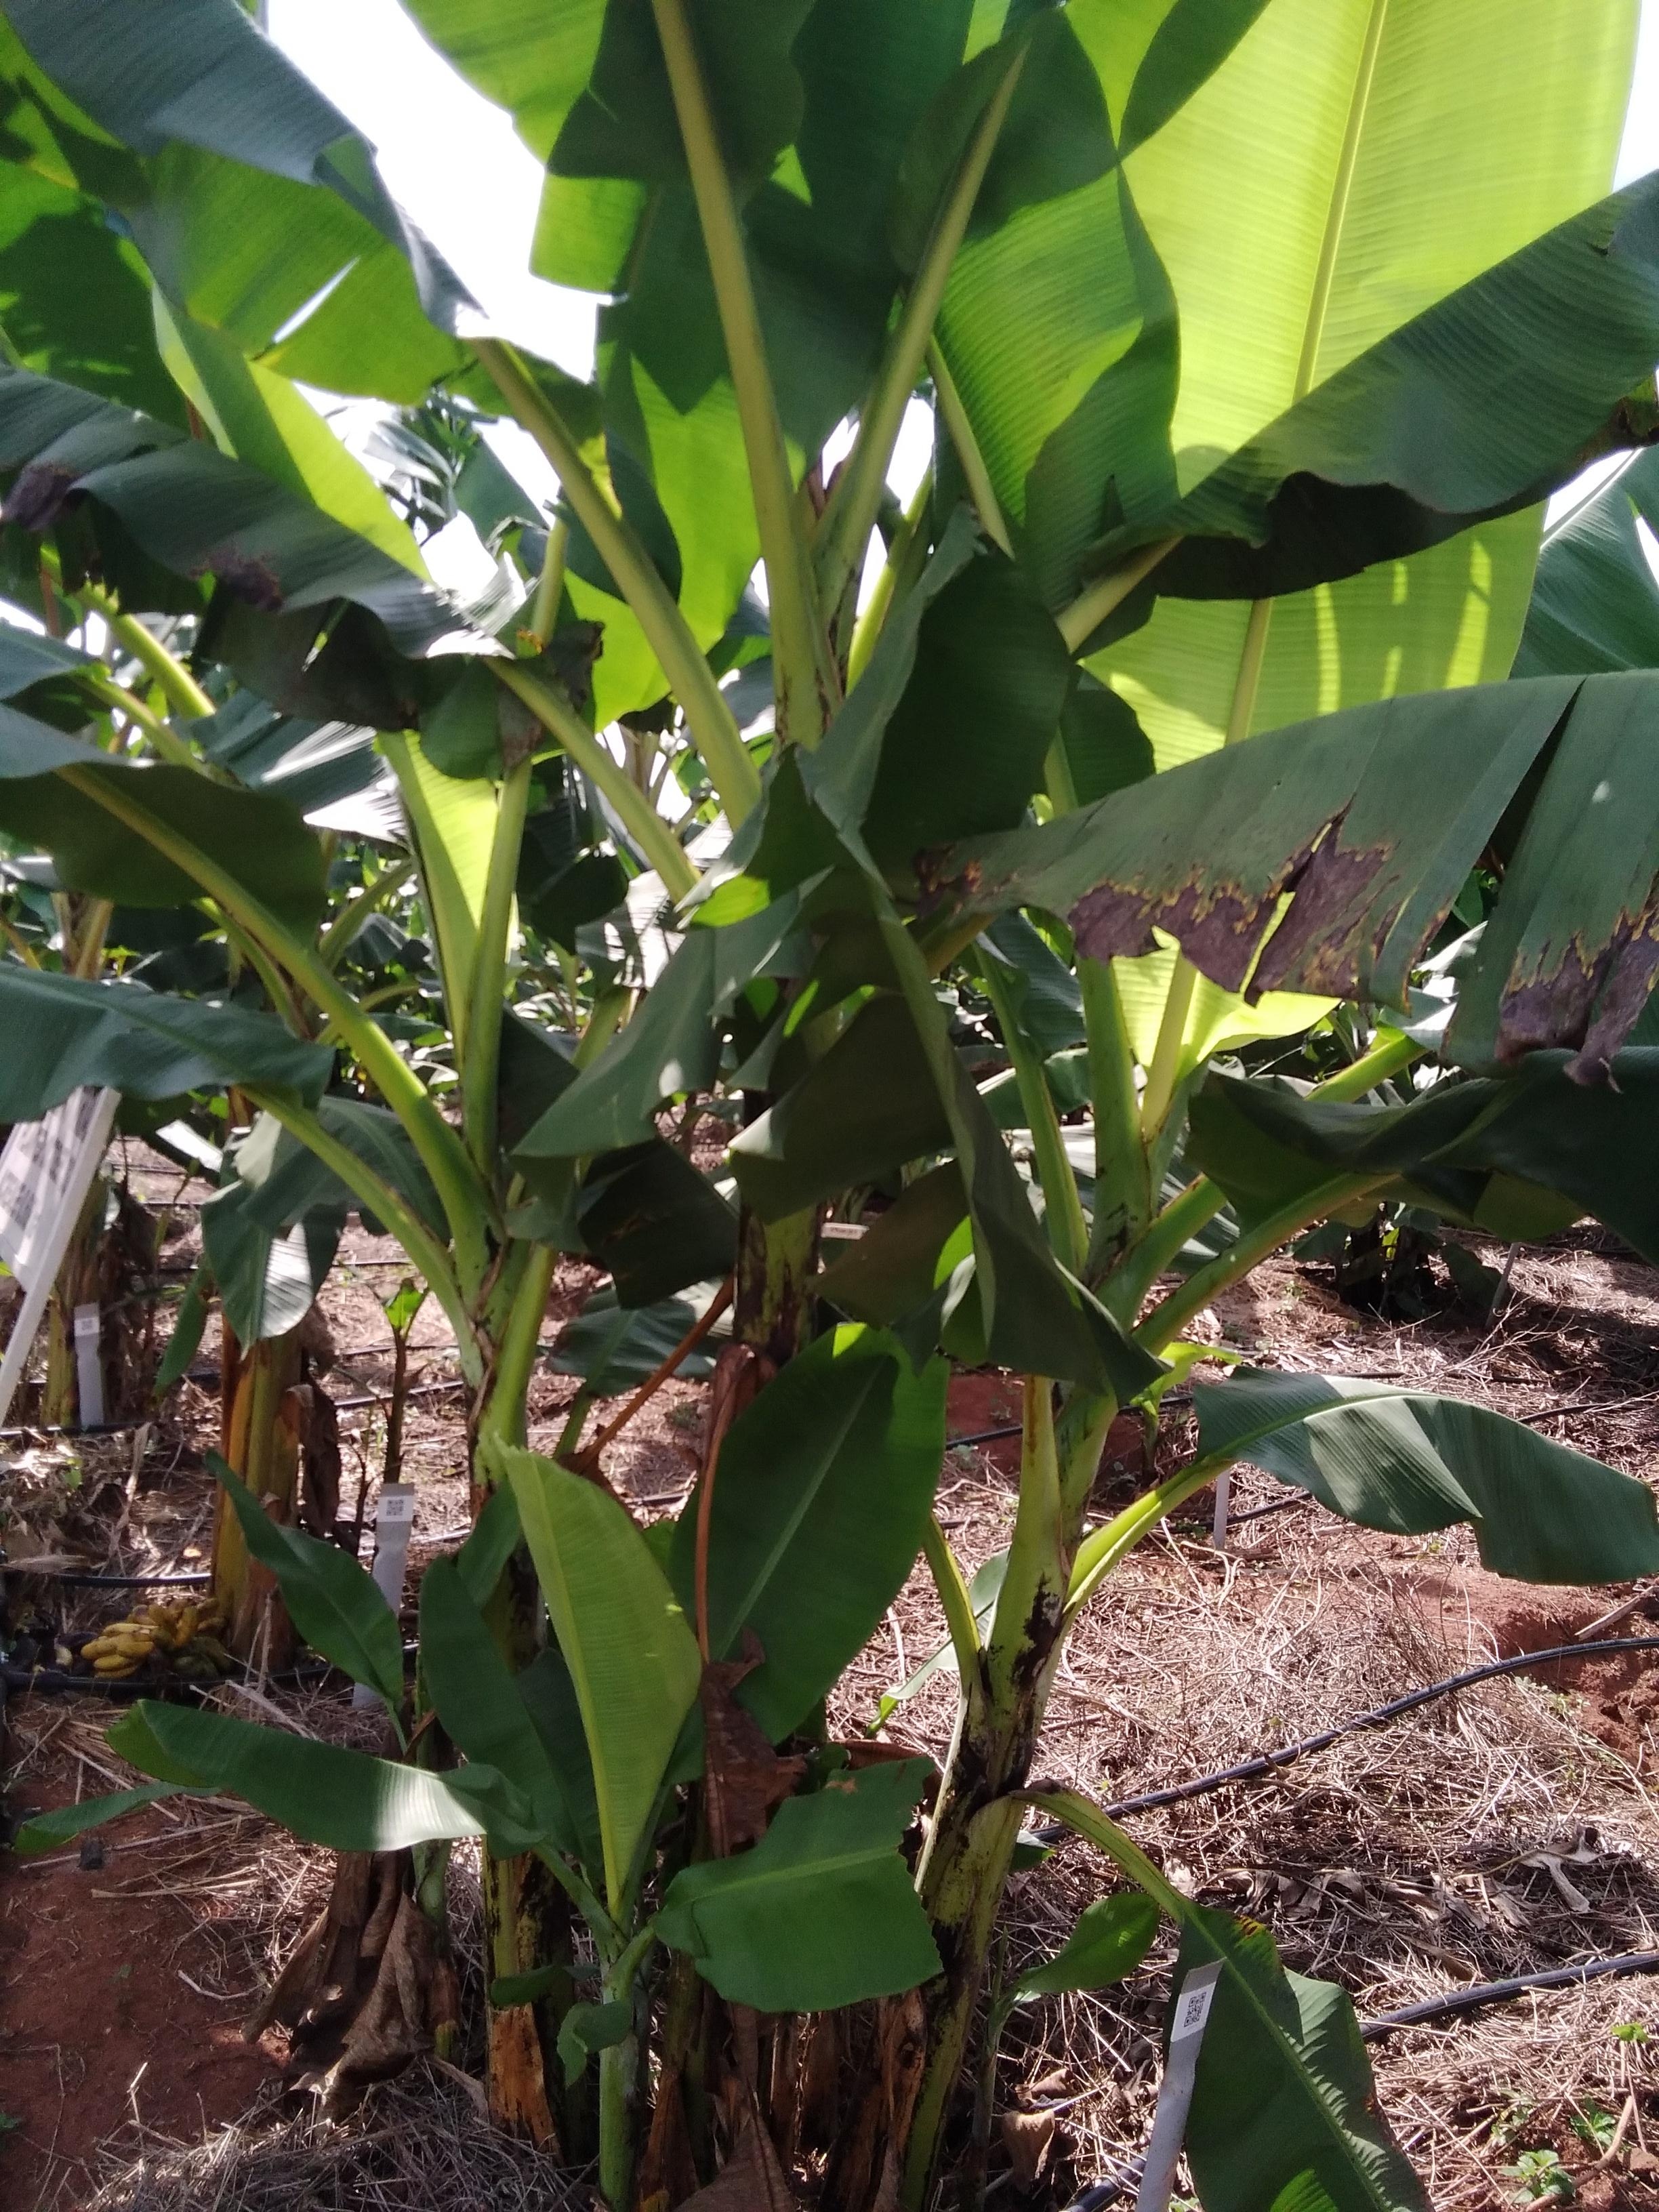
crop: banana
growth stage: vegetative
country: Tanzania
